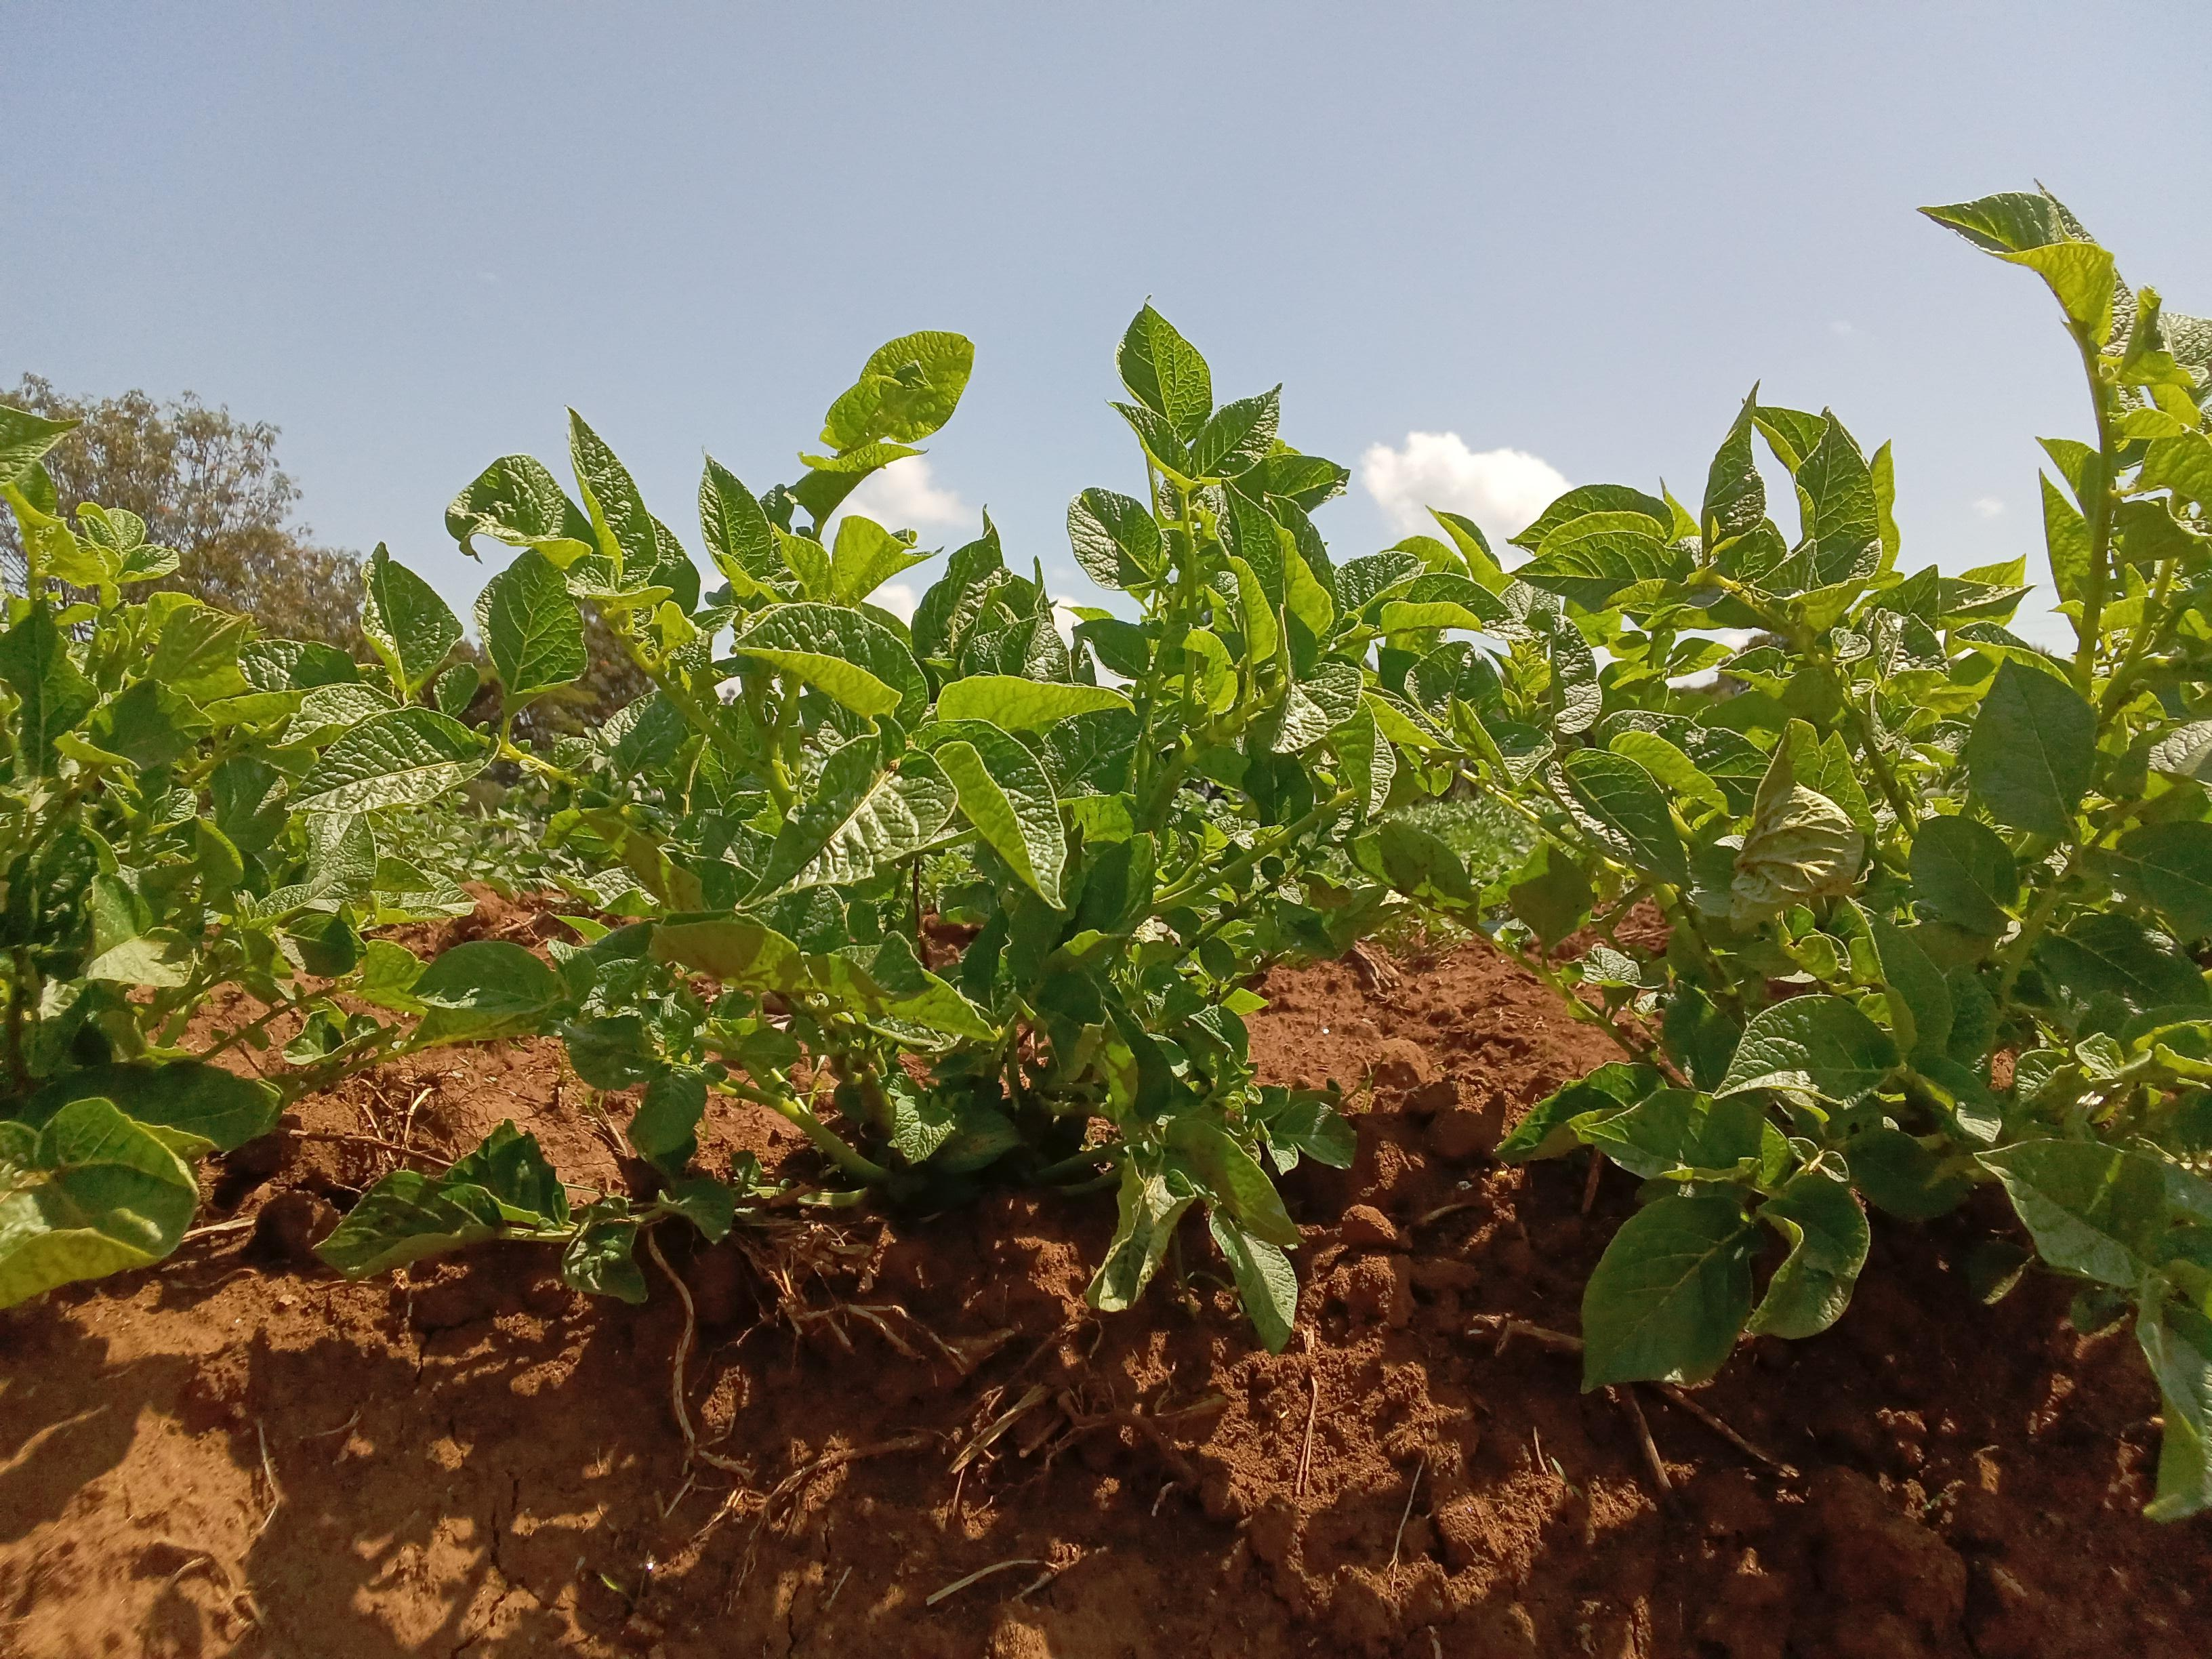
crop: potato
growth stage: vegetative
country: Kenya
